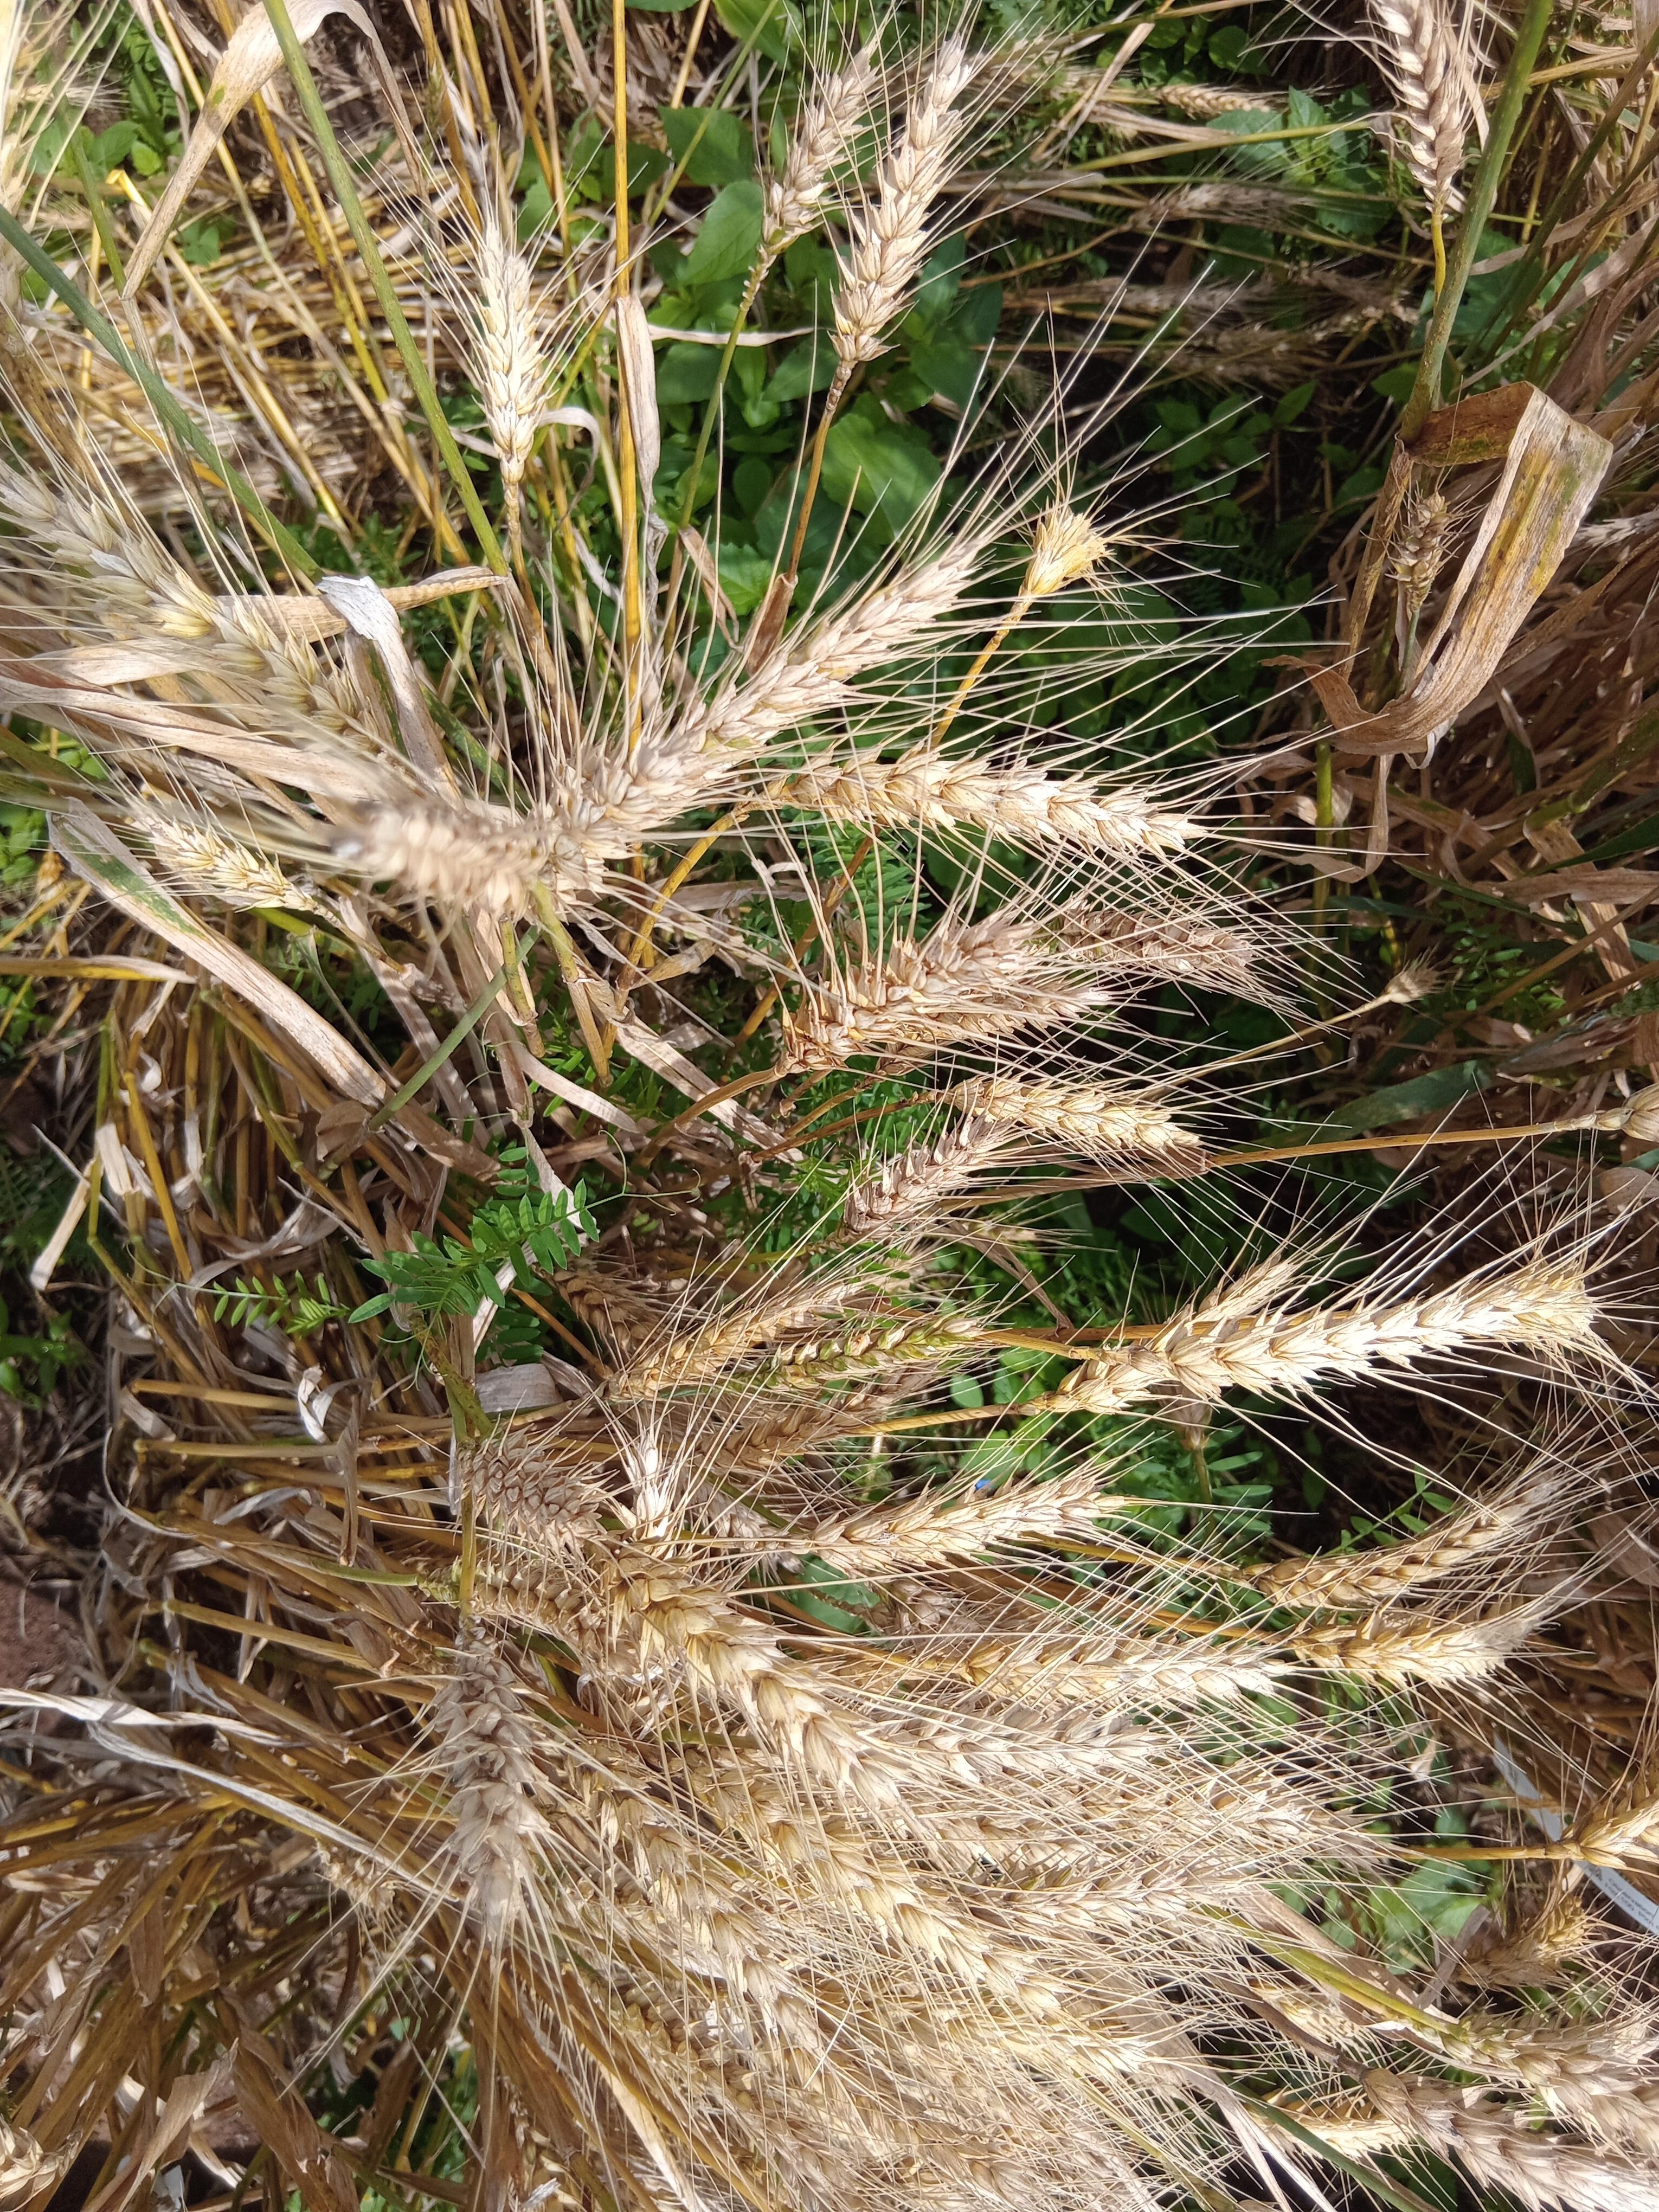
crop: wheat
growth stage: maturity
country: Kenya
